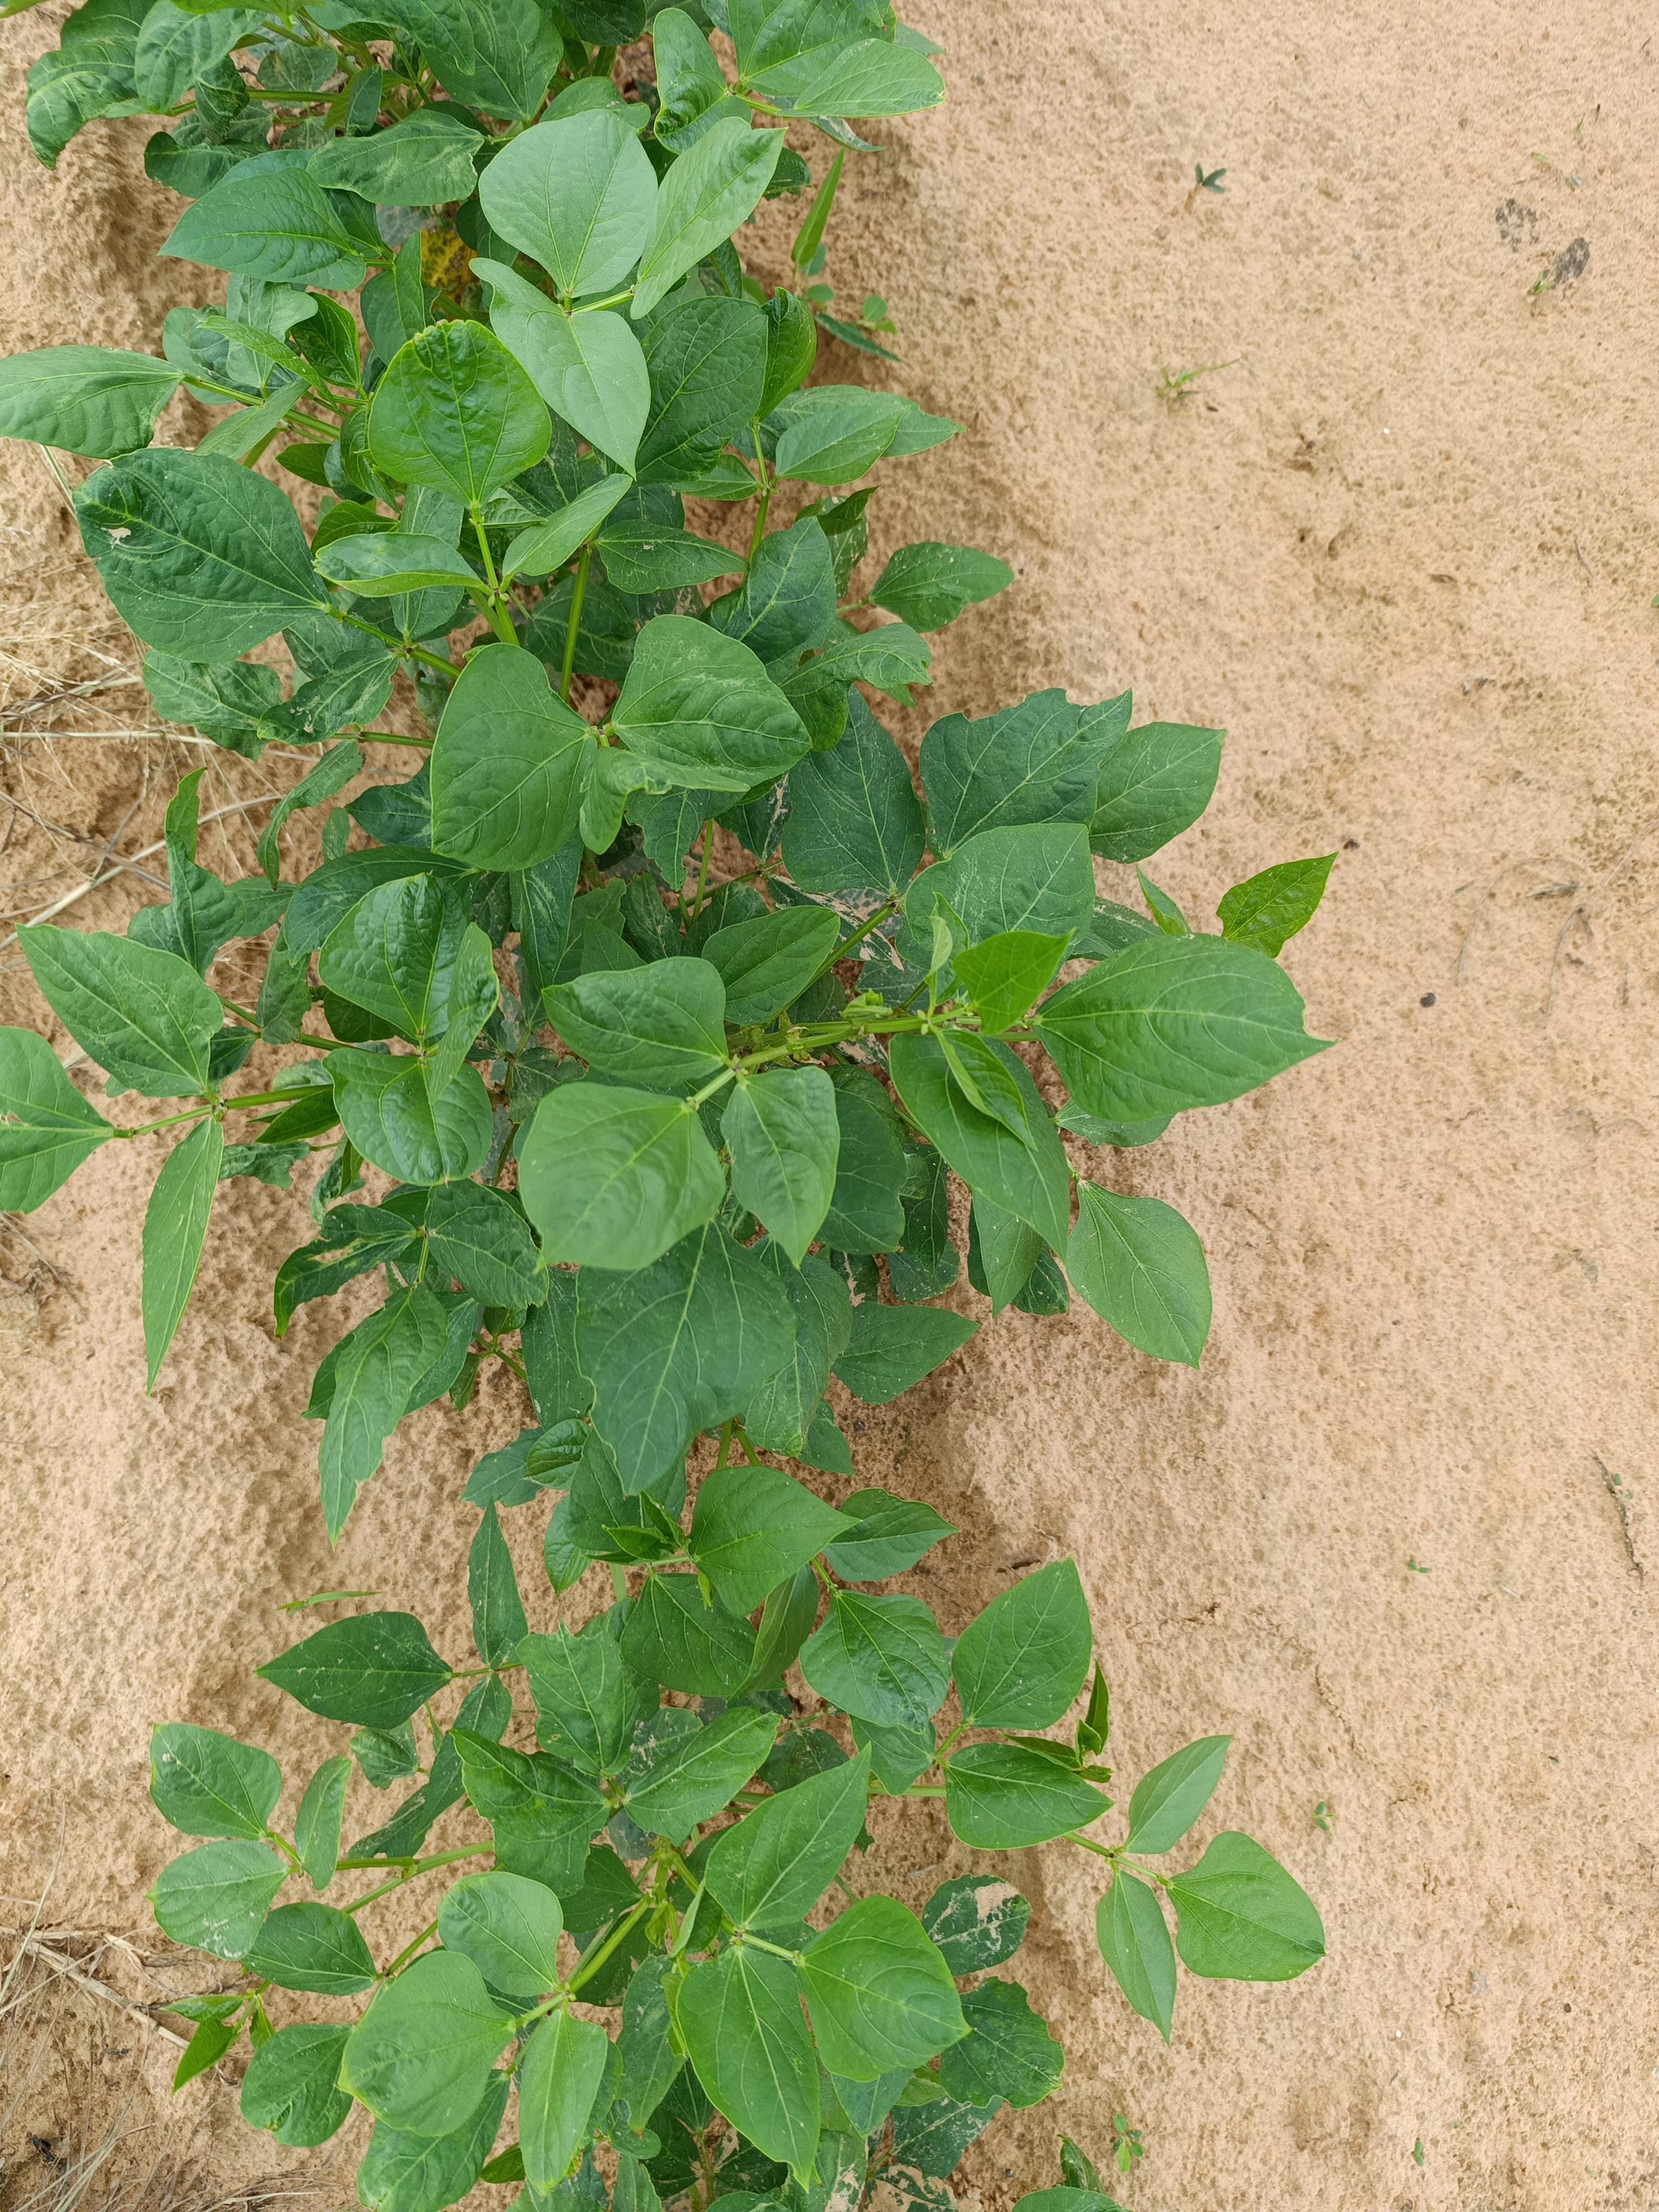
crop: cowpea
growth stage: emergence
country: Nigeria
